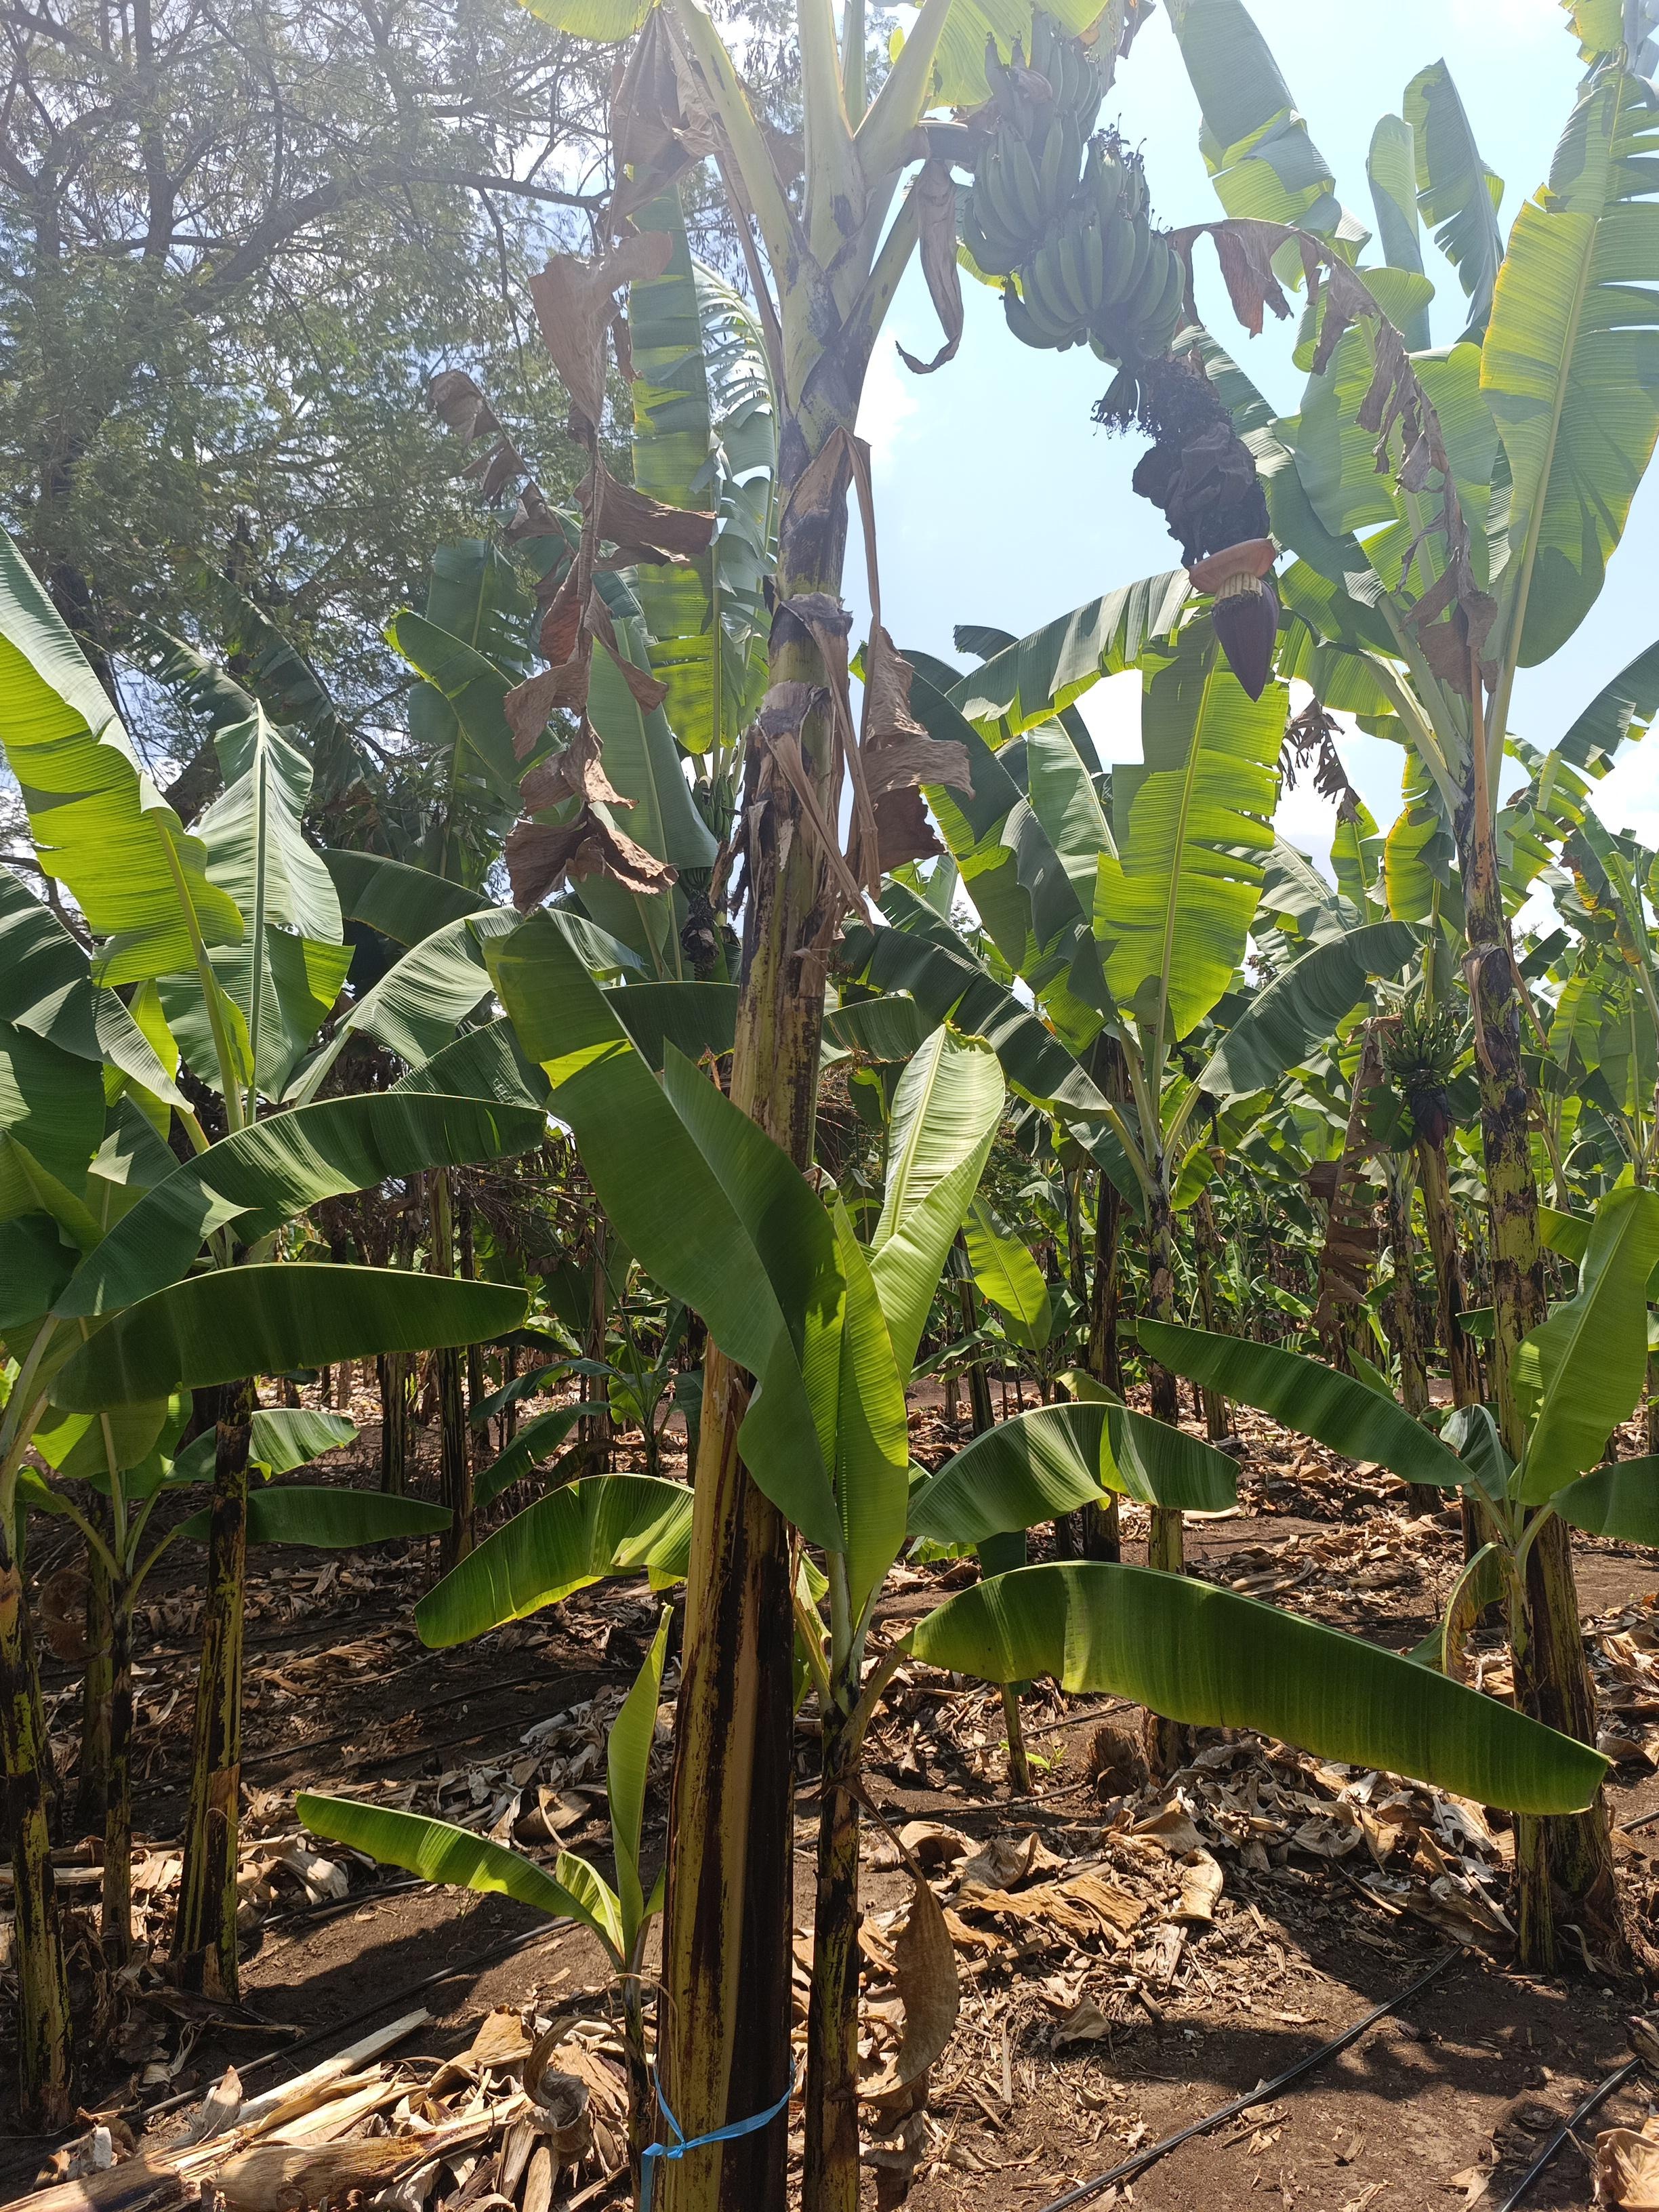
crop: banana
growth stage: development fruit
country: Tanzania
